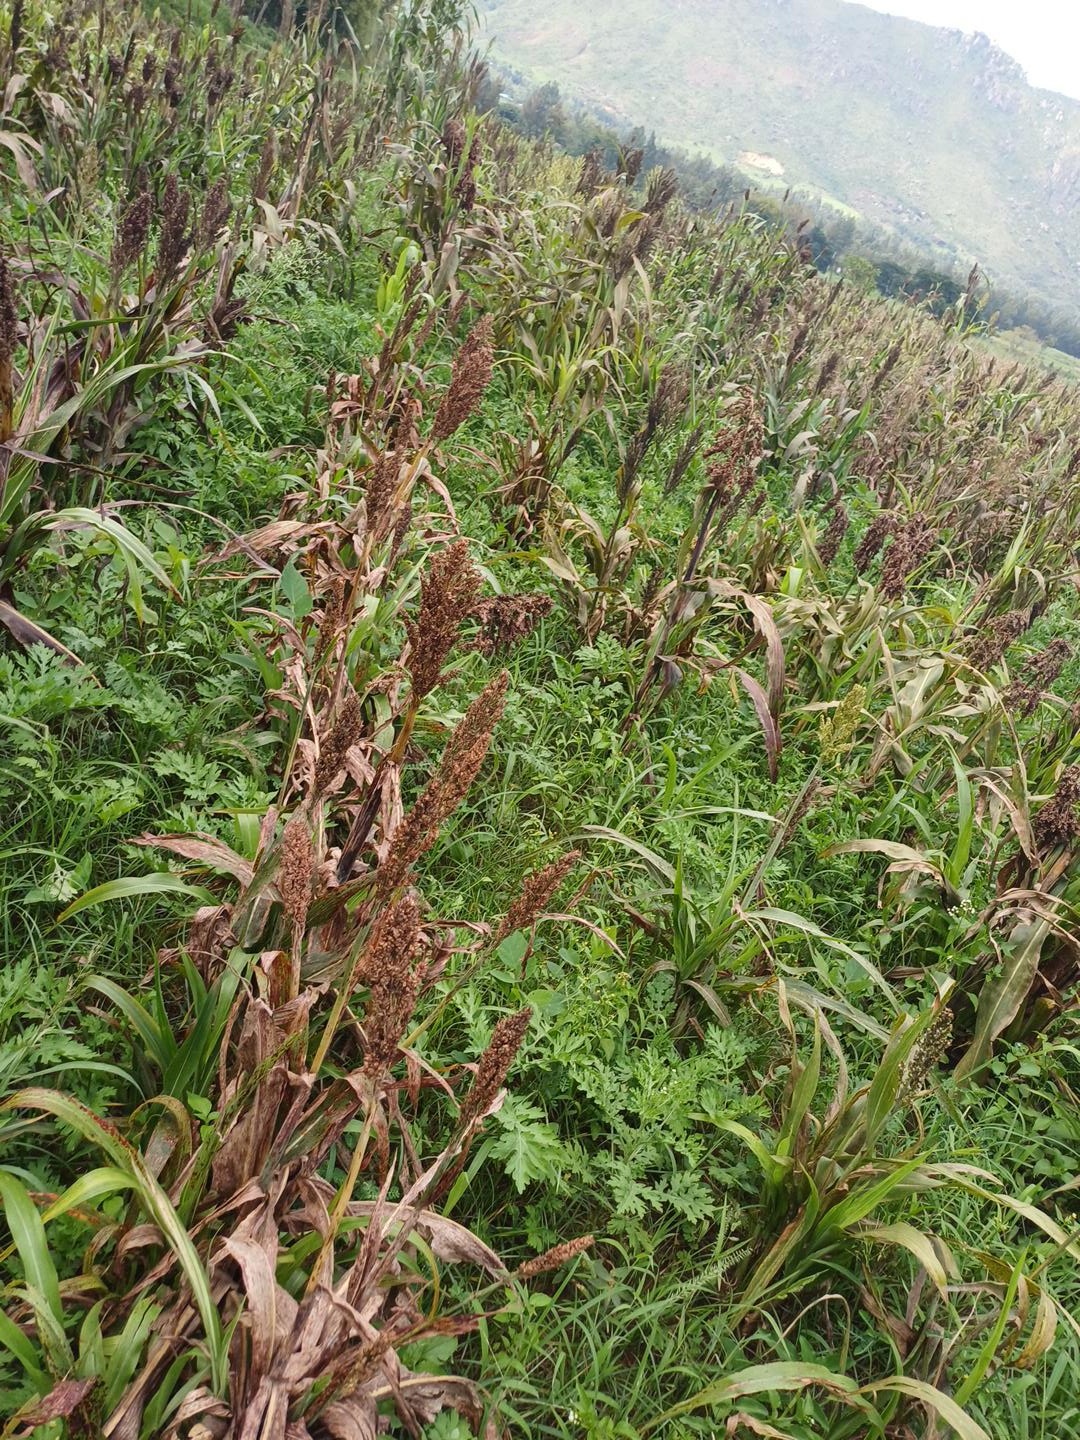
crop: sorghum
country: Kenya
